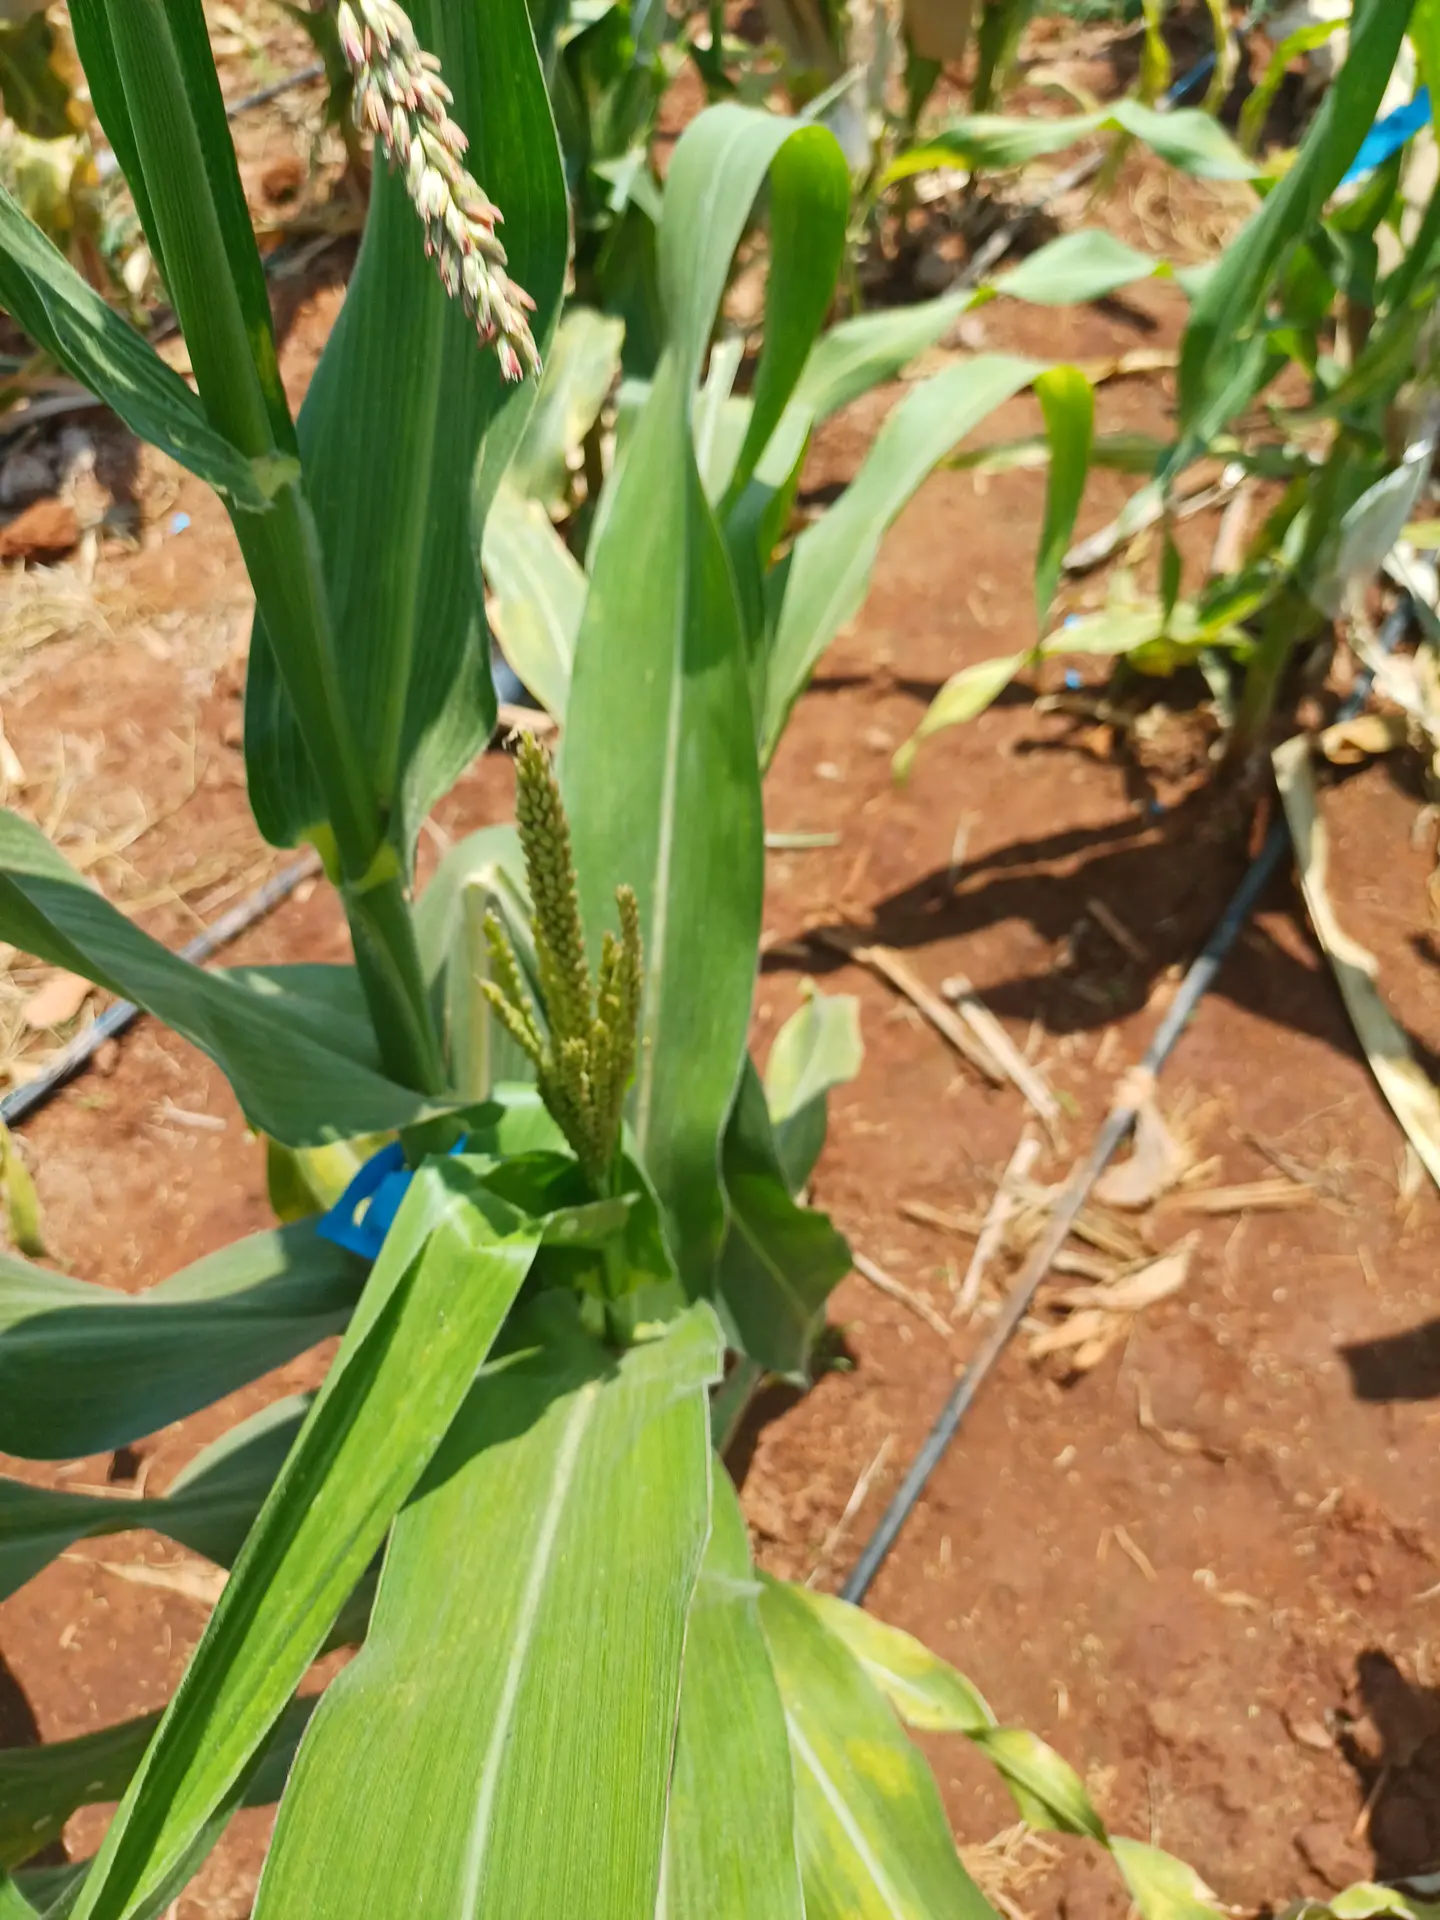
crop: maize
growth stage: flowering
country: Kenya
